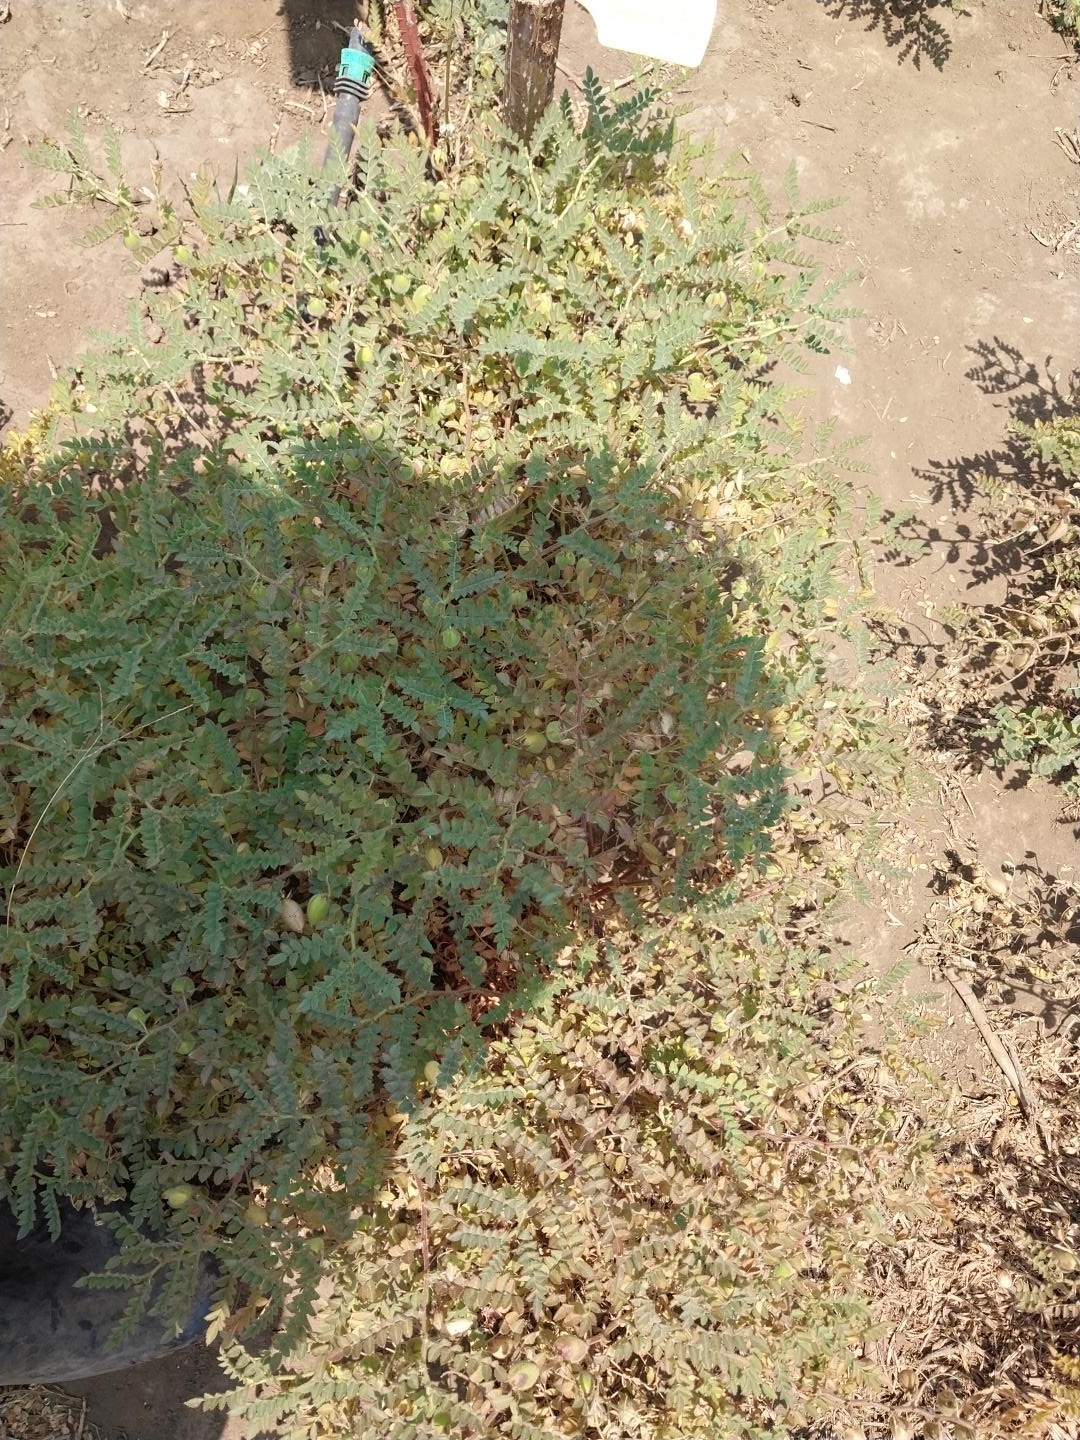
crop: chickpea
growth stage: development pod
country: Tanzania
